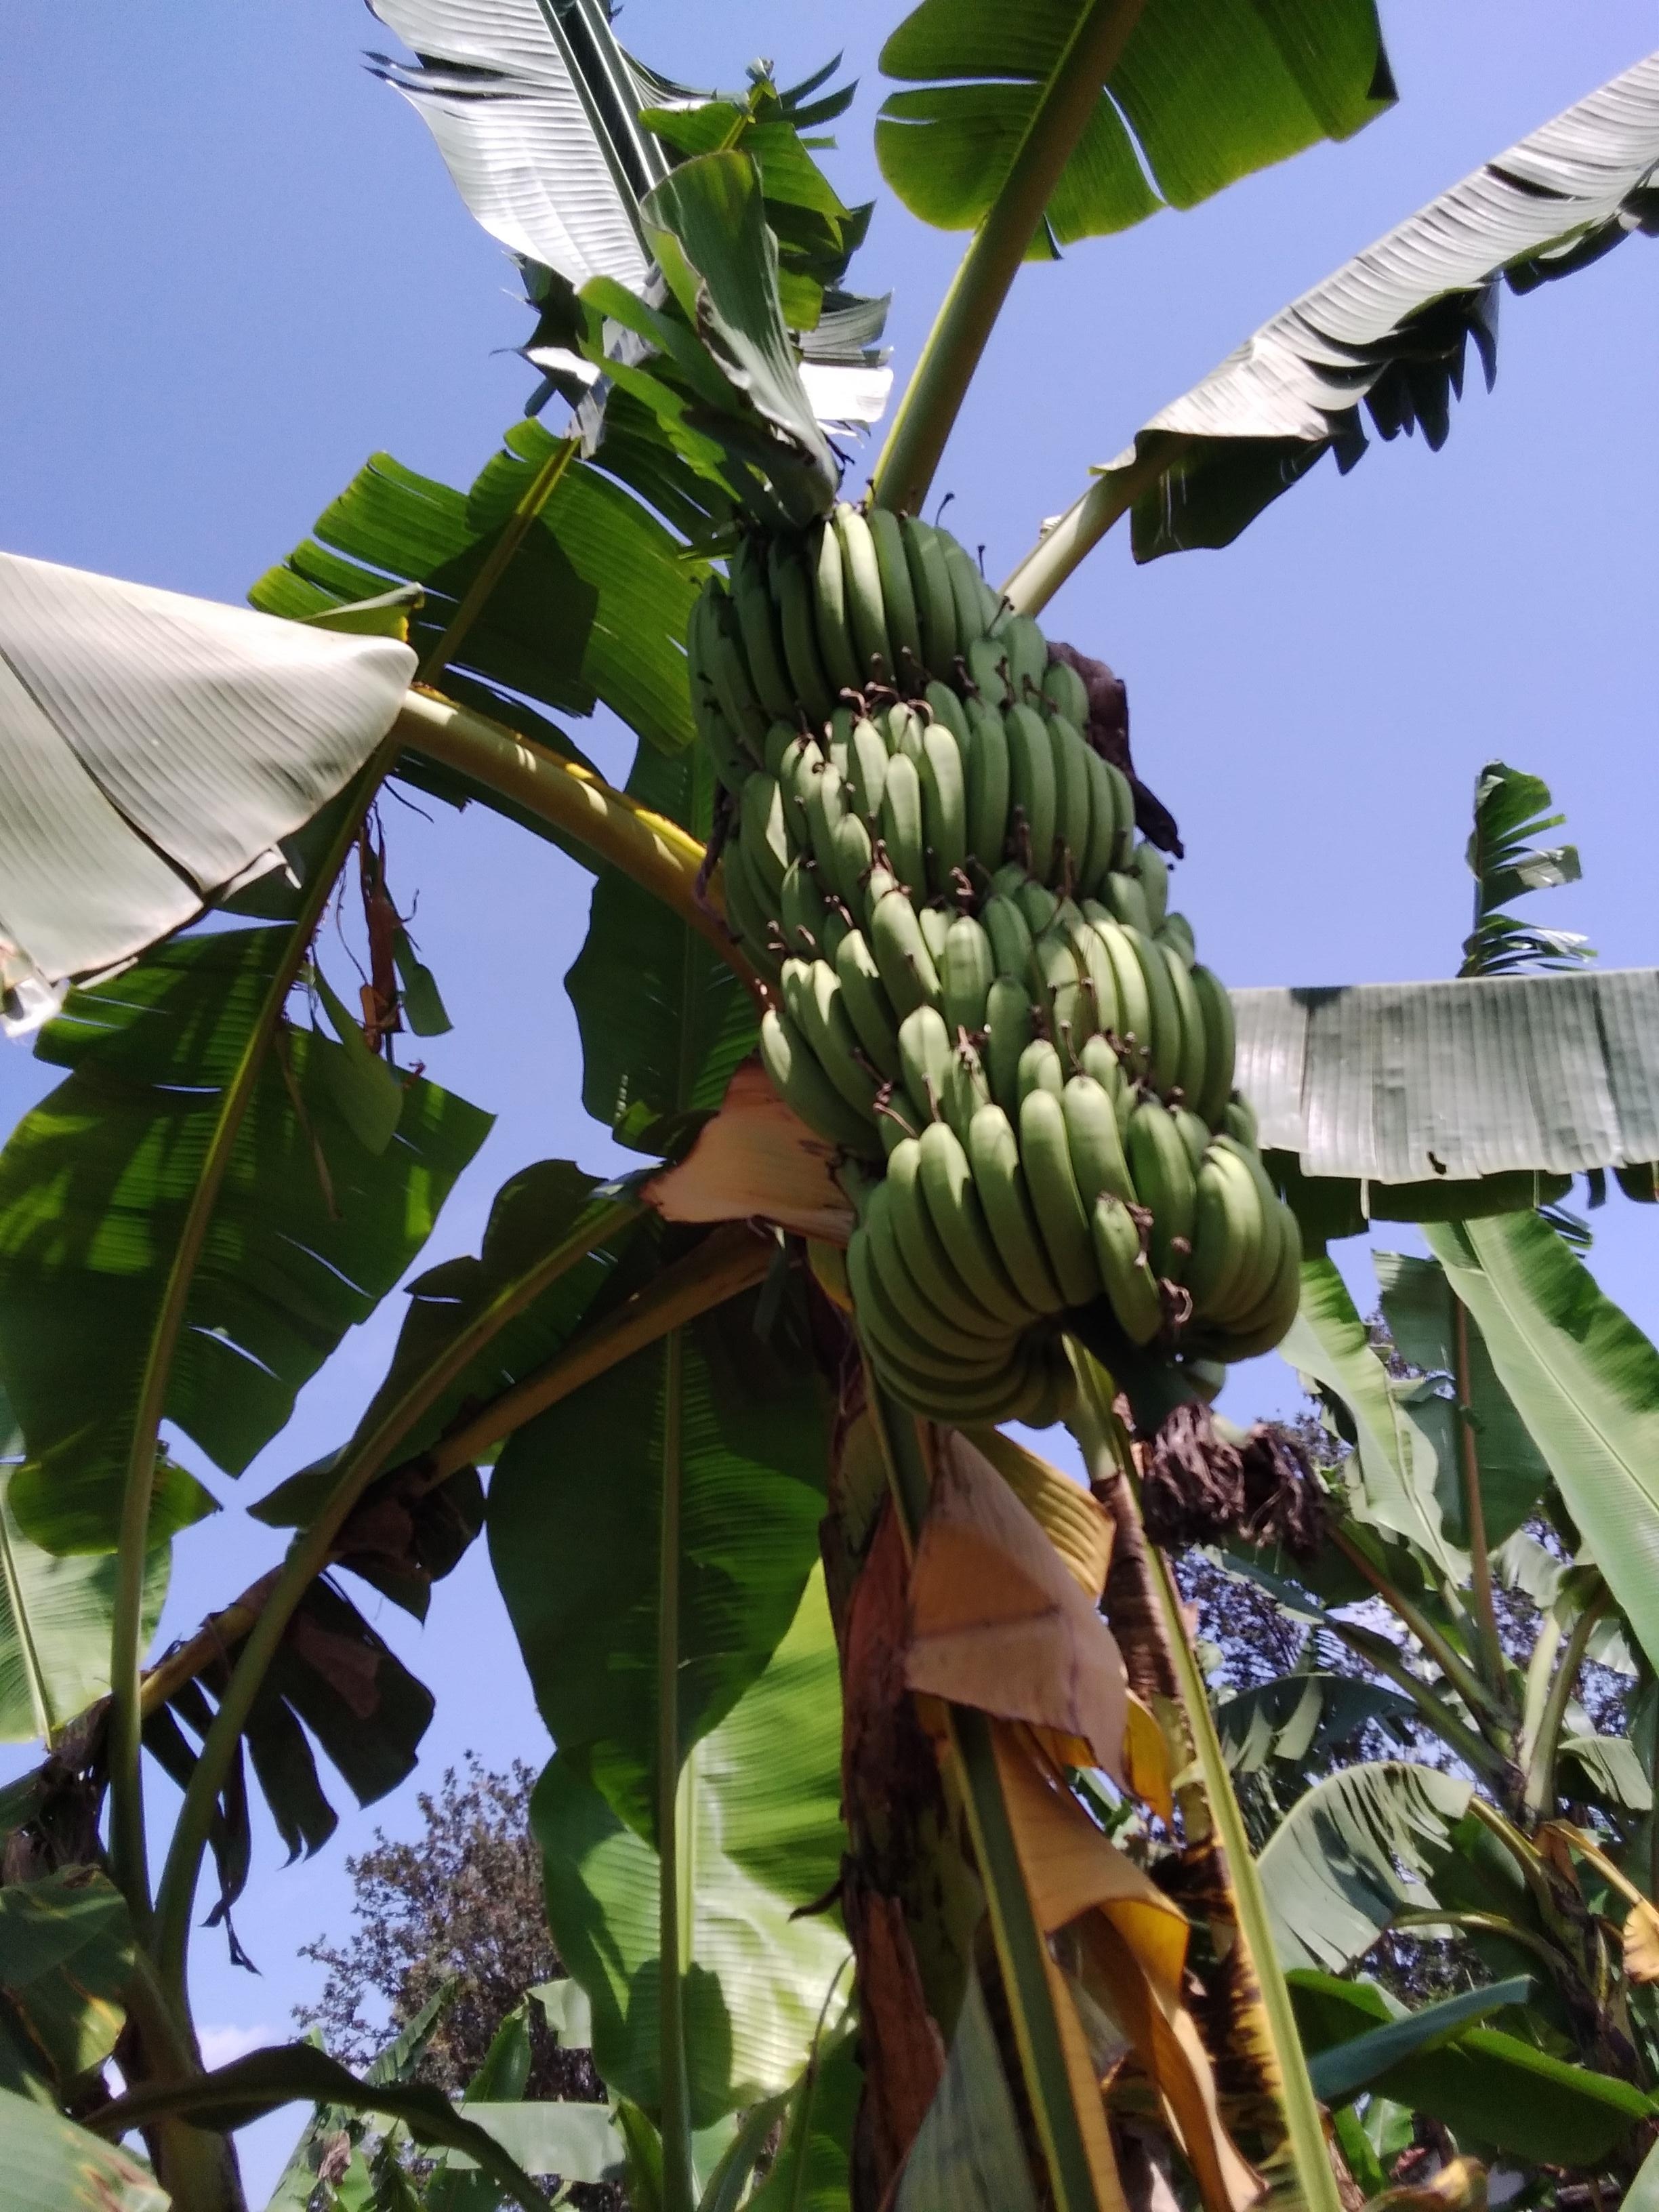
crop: banana
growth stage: development fruit
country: Uganda
